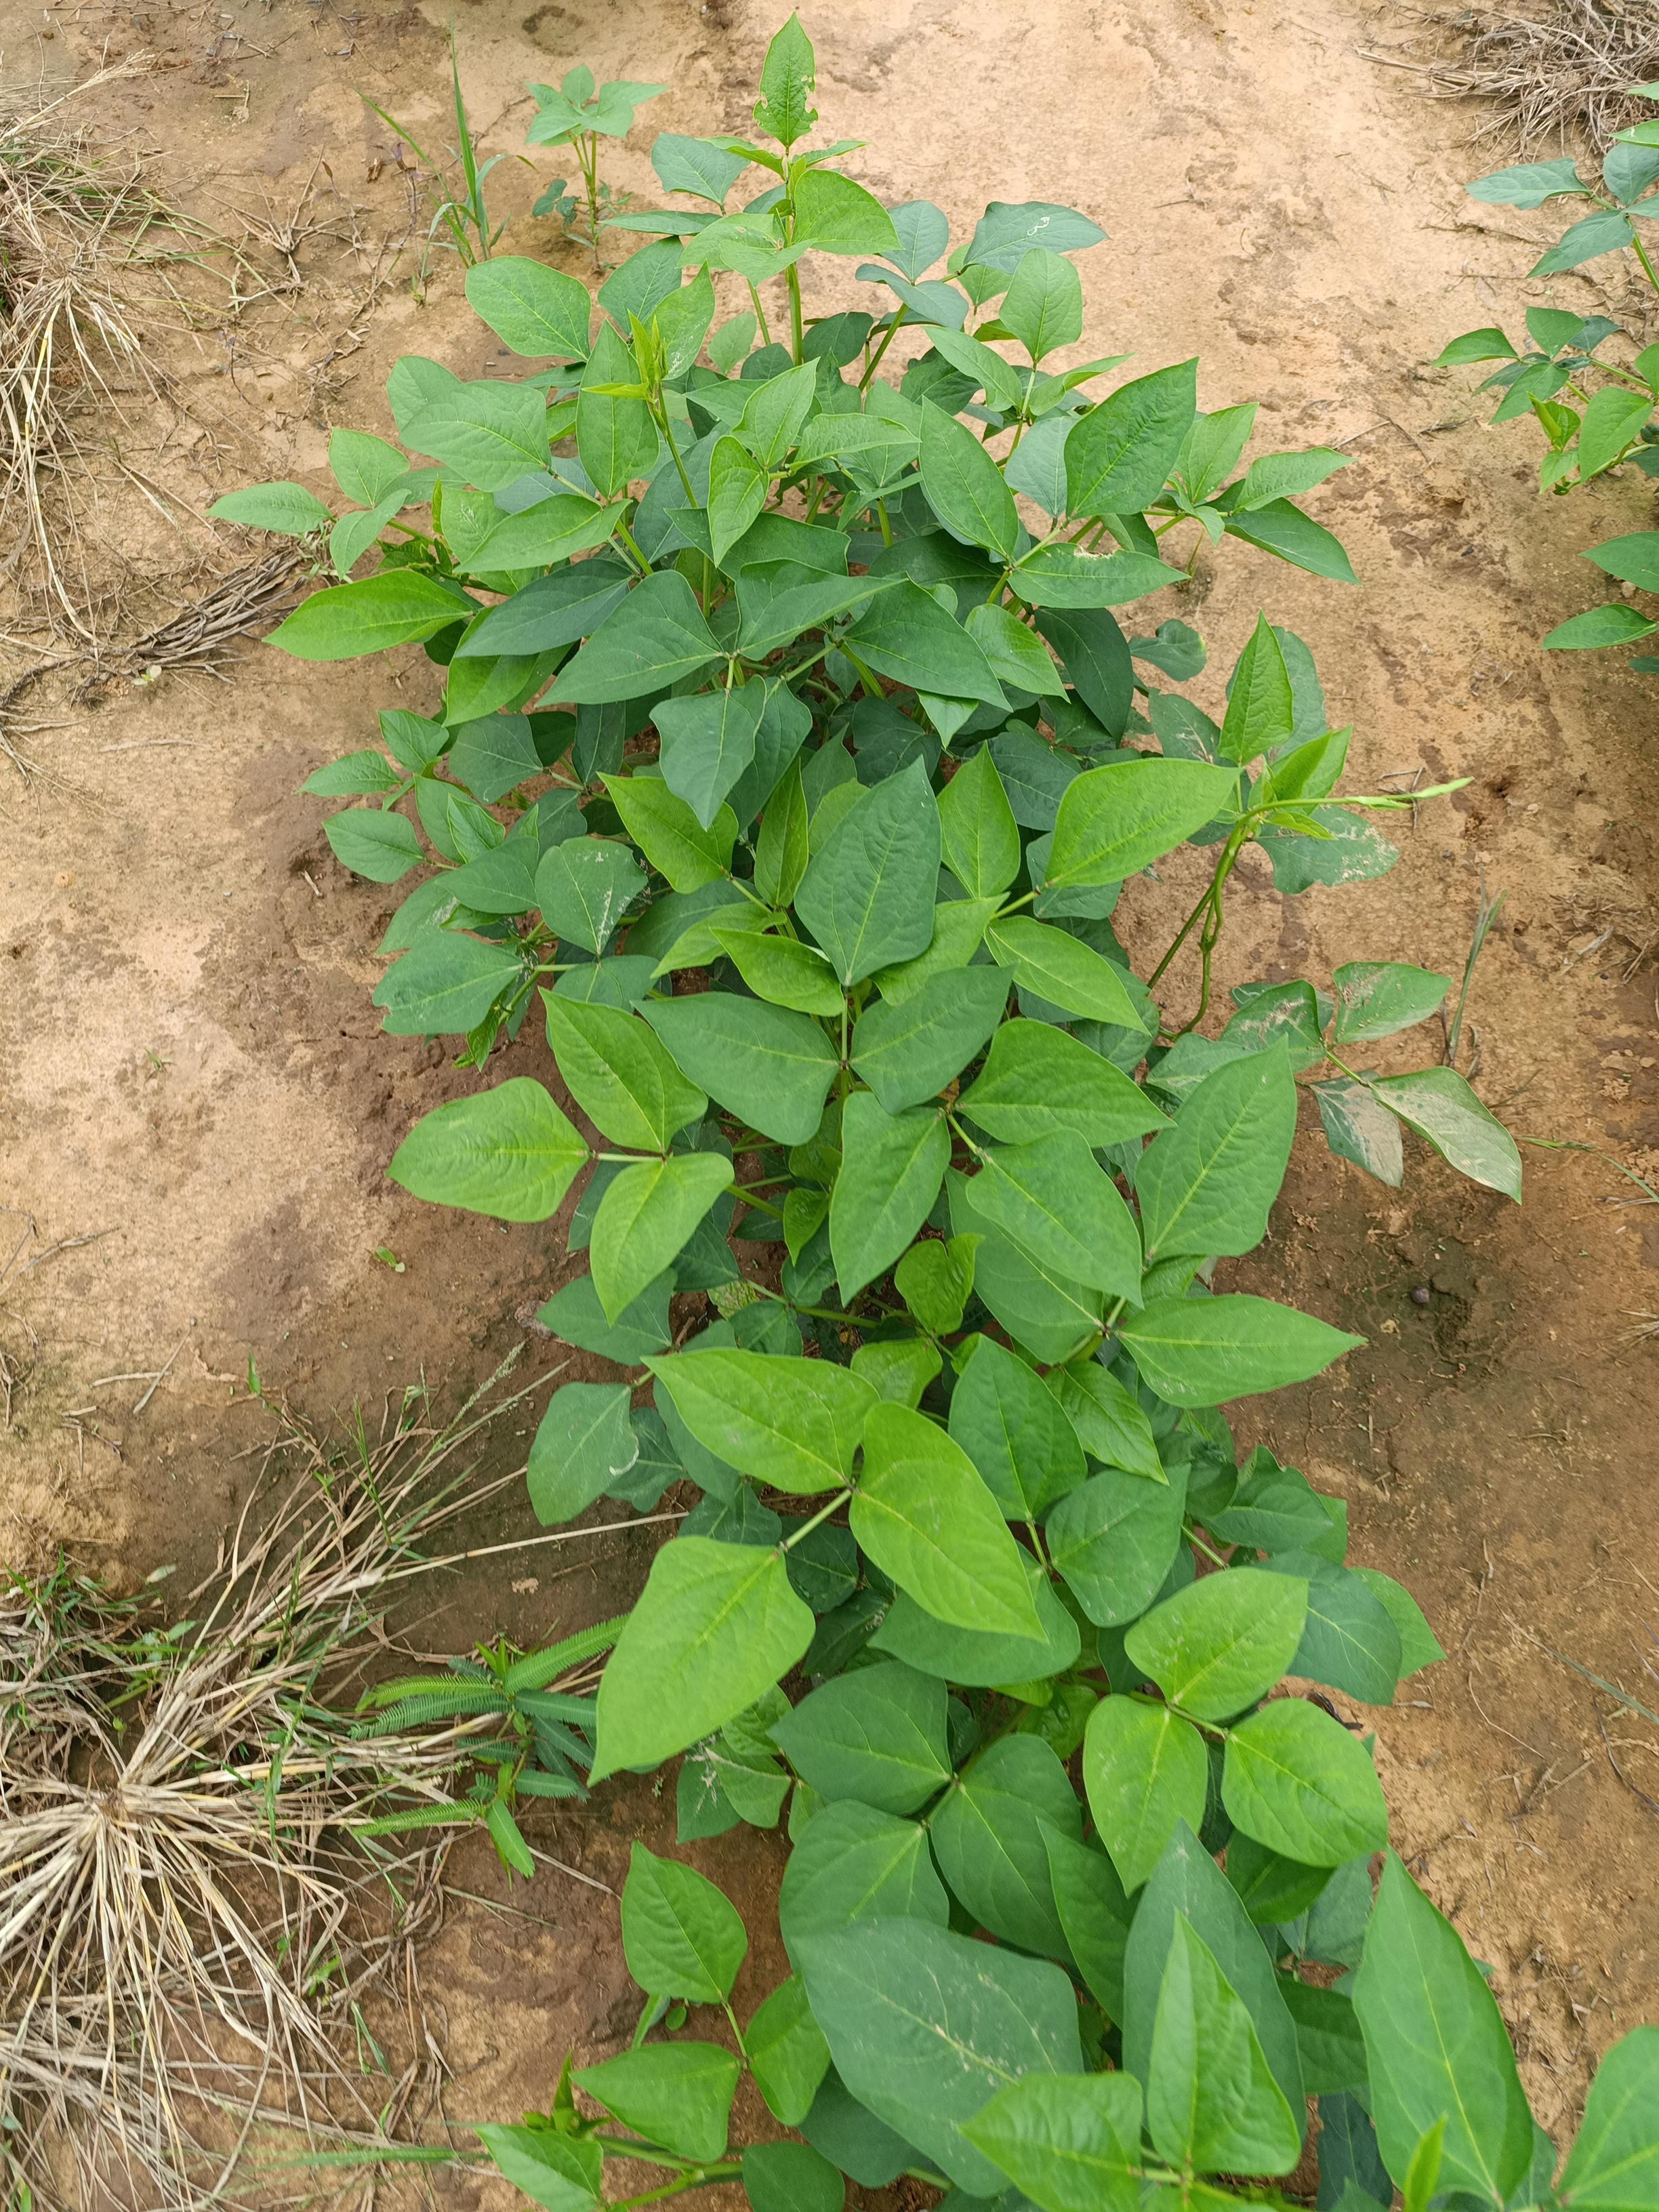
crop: cowpea
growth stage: emergence
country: Nigeria
